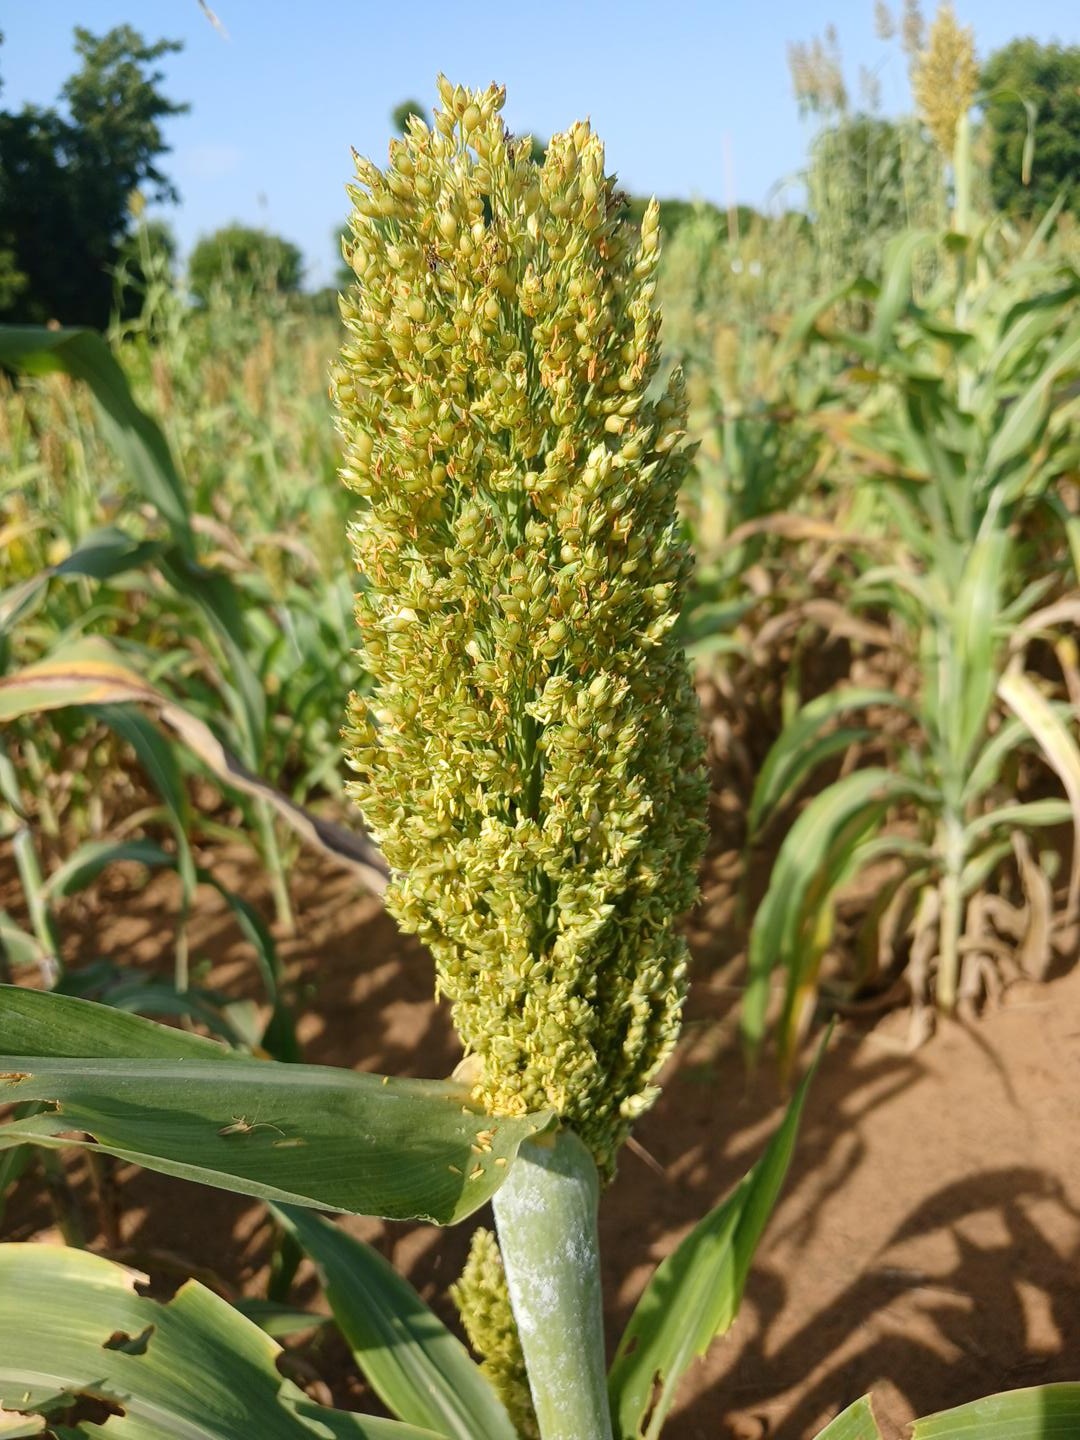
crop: sorghum
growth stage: flowering
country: Senegal
